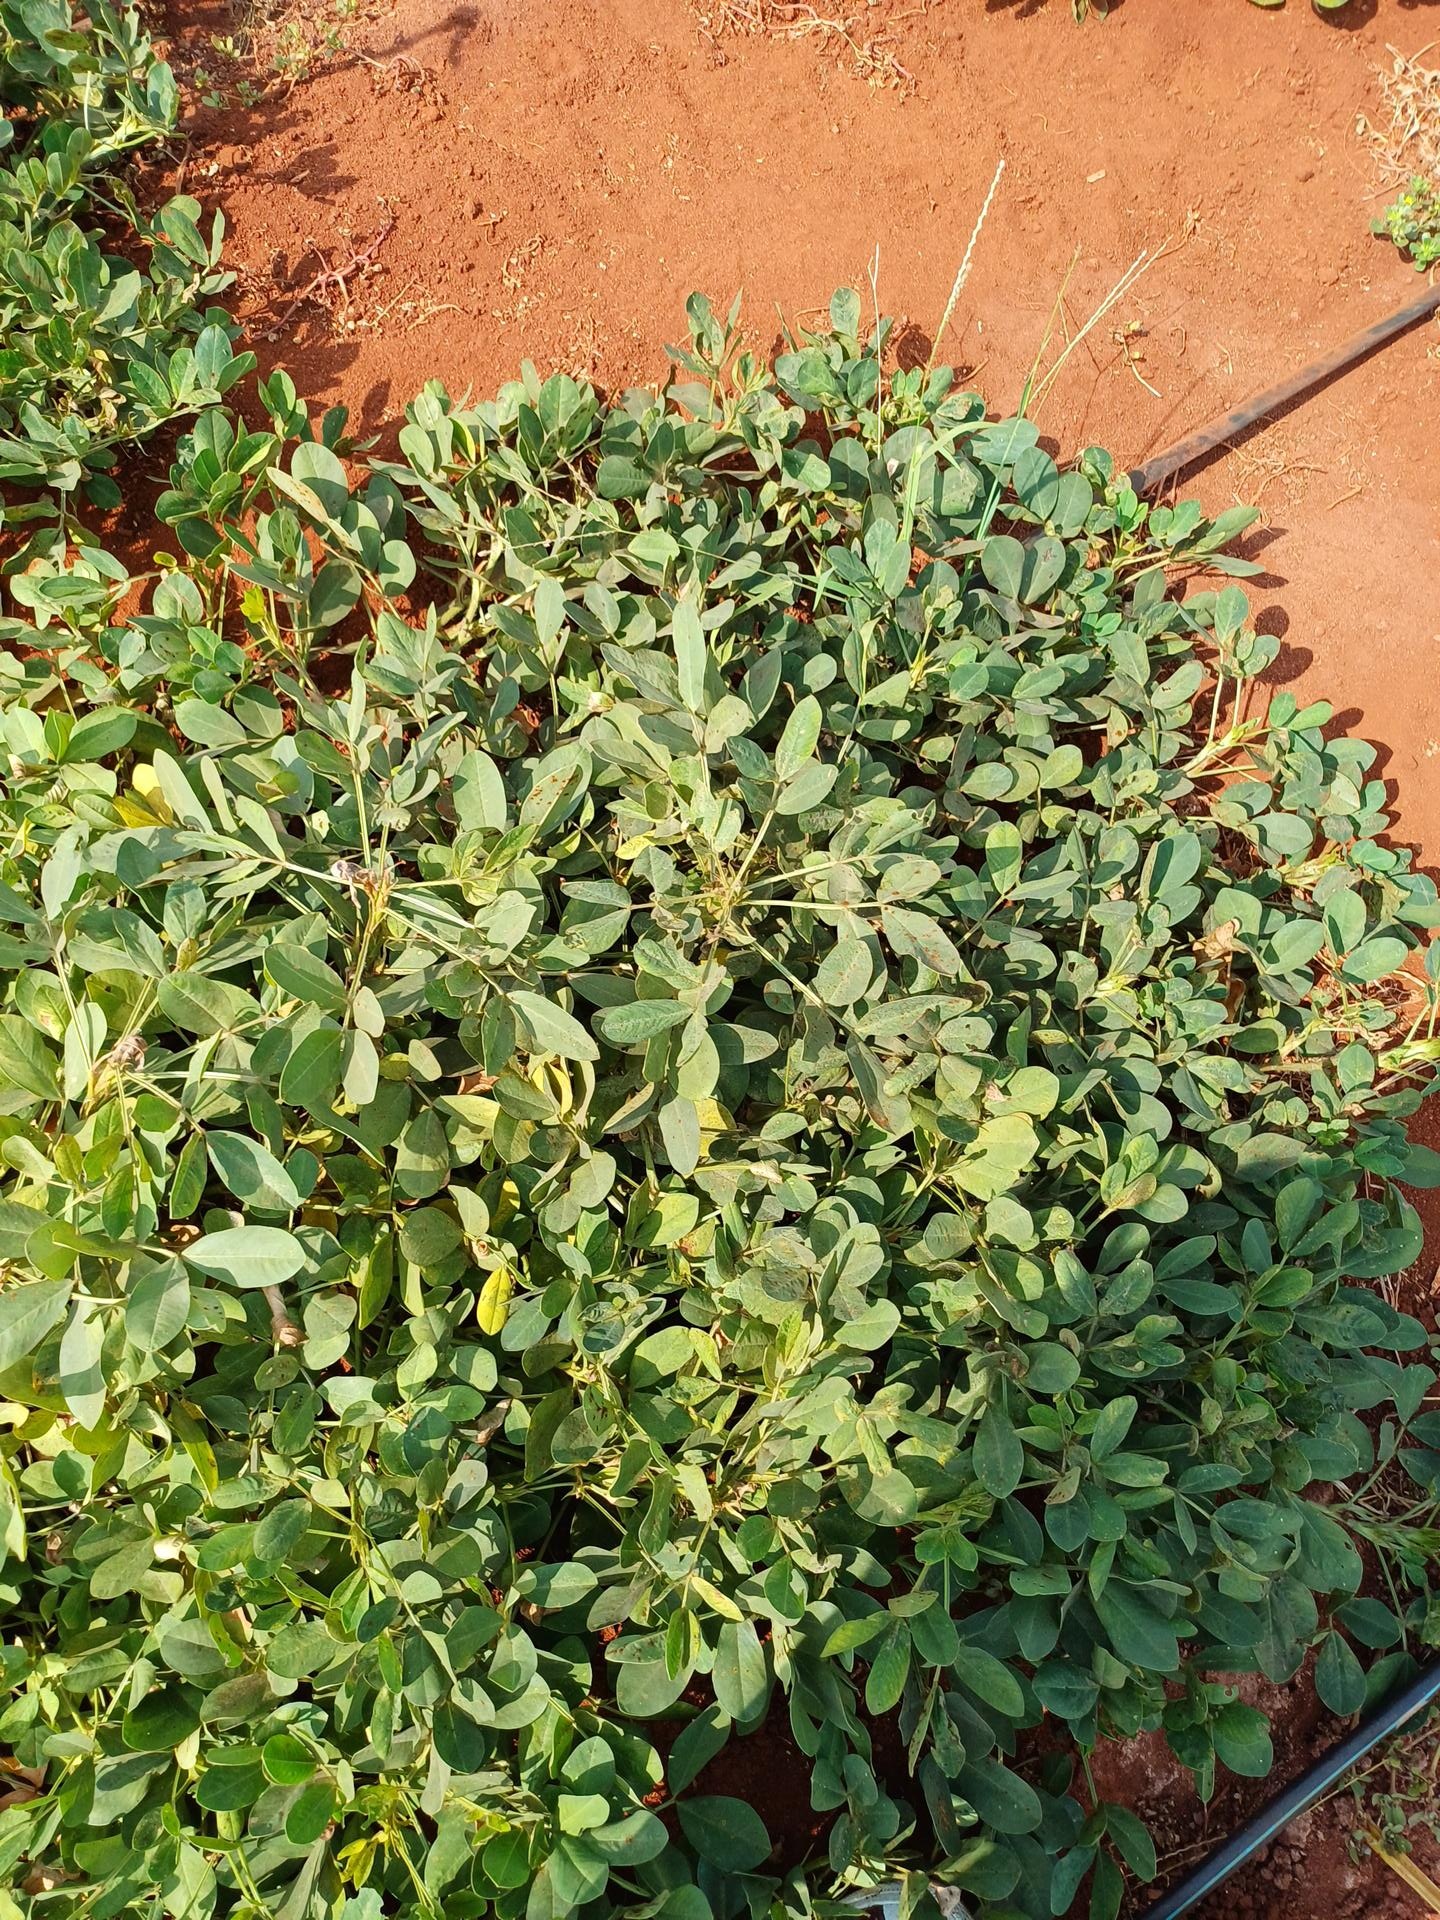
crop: groundnut
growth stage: maturity
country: Kenya
